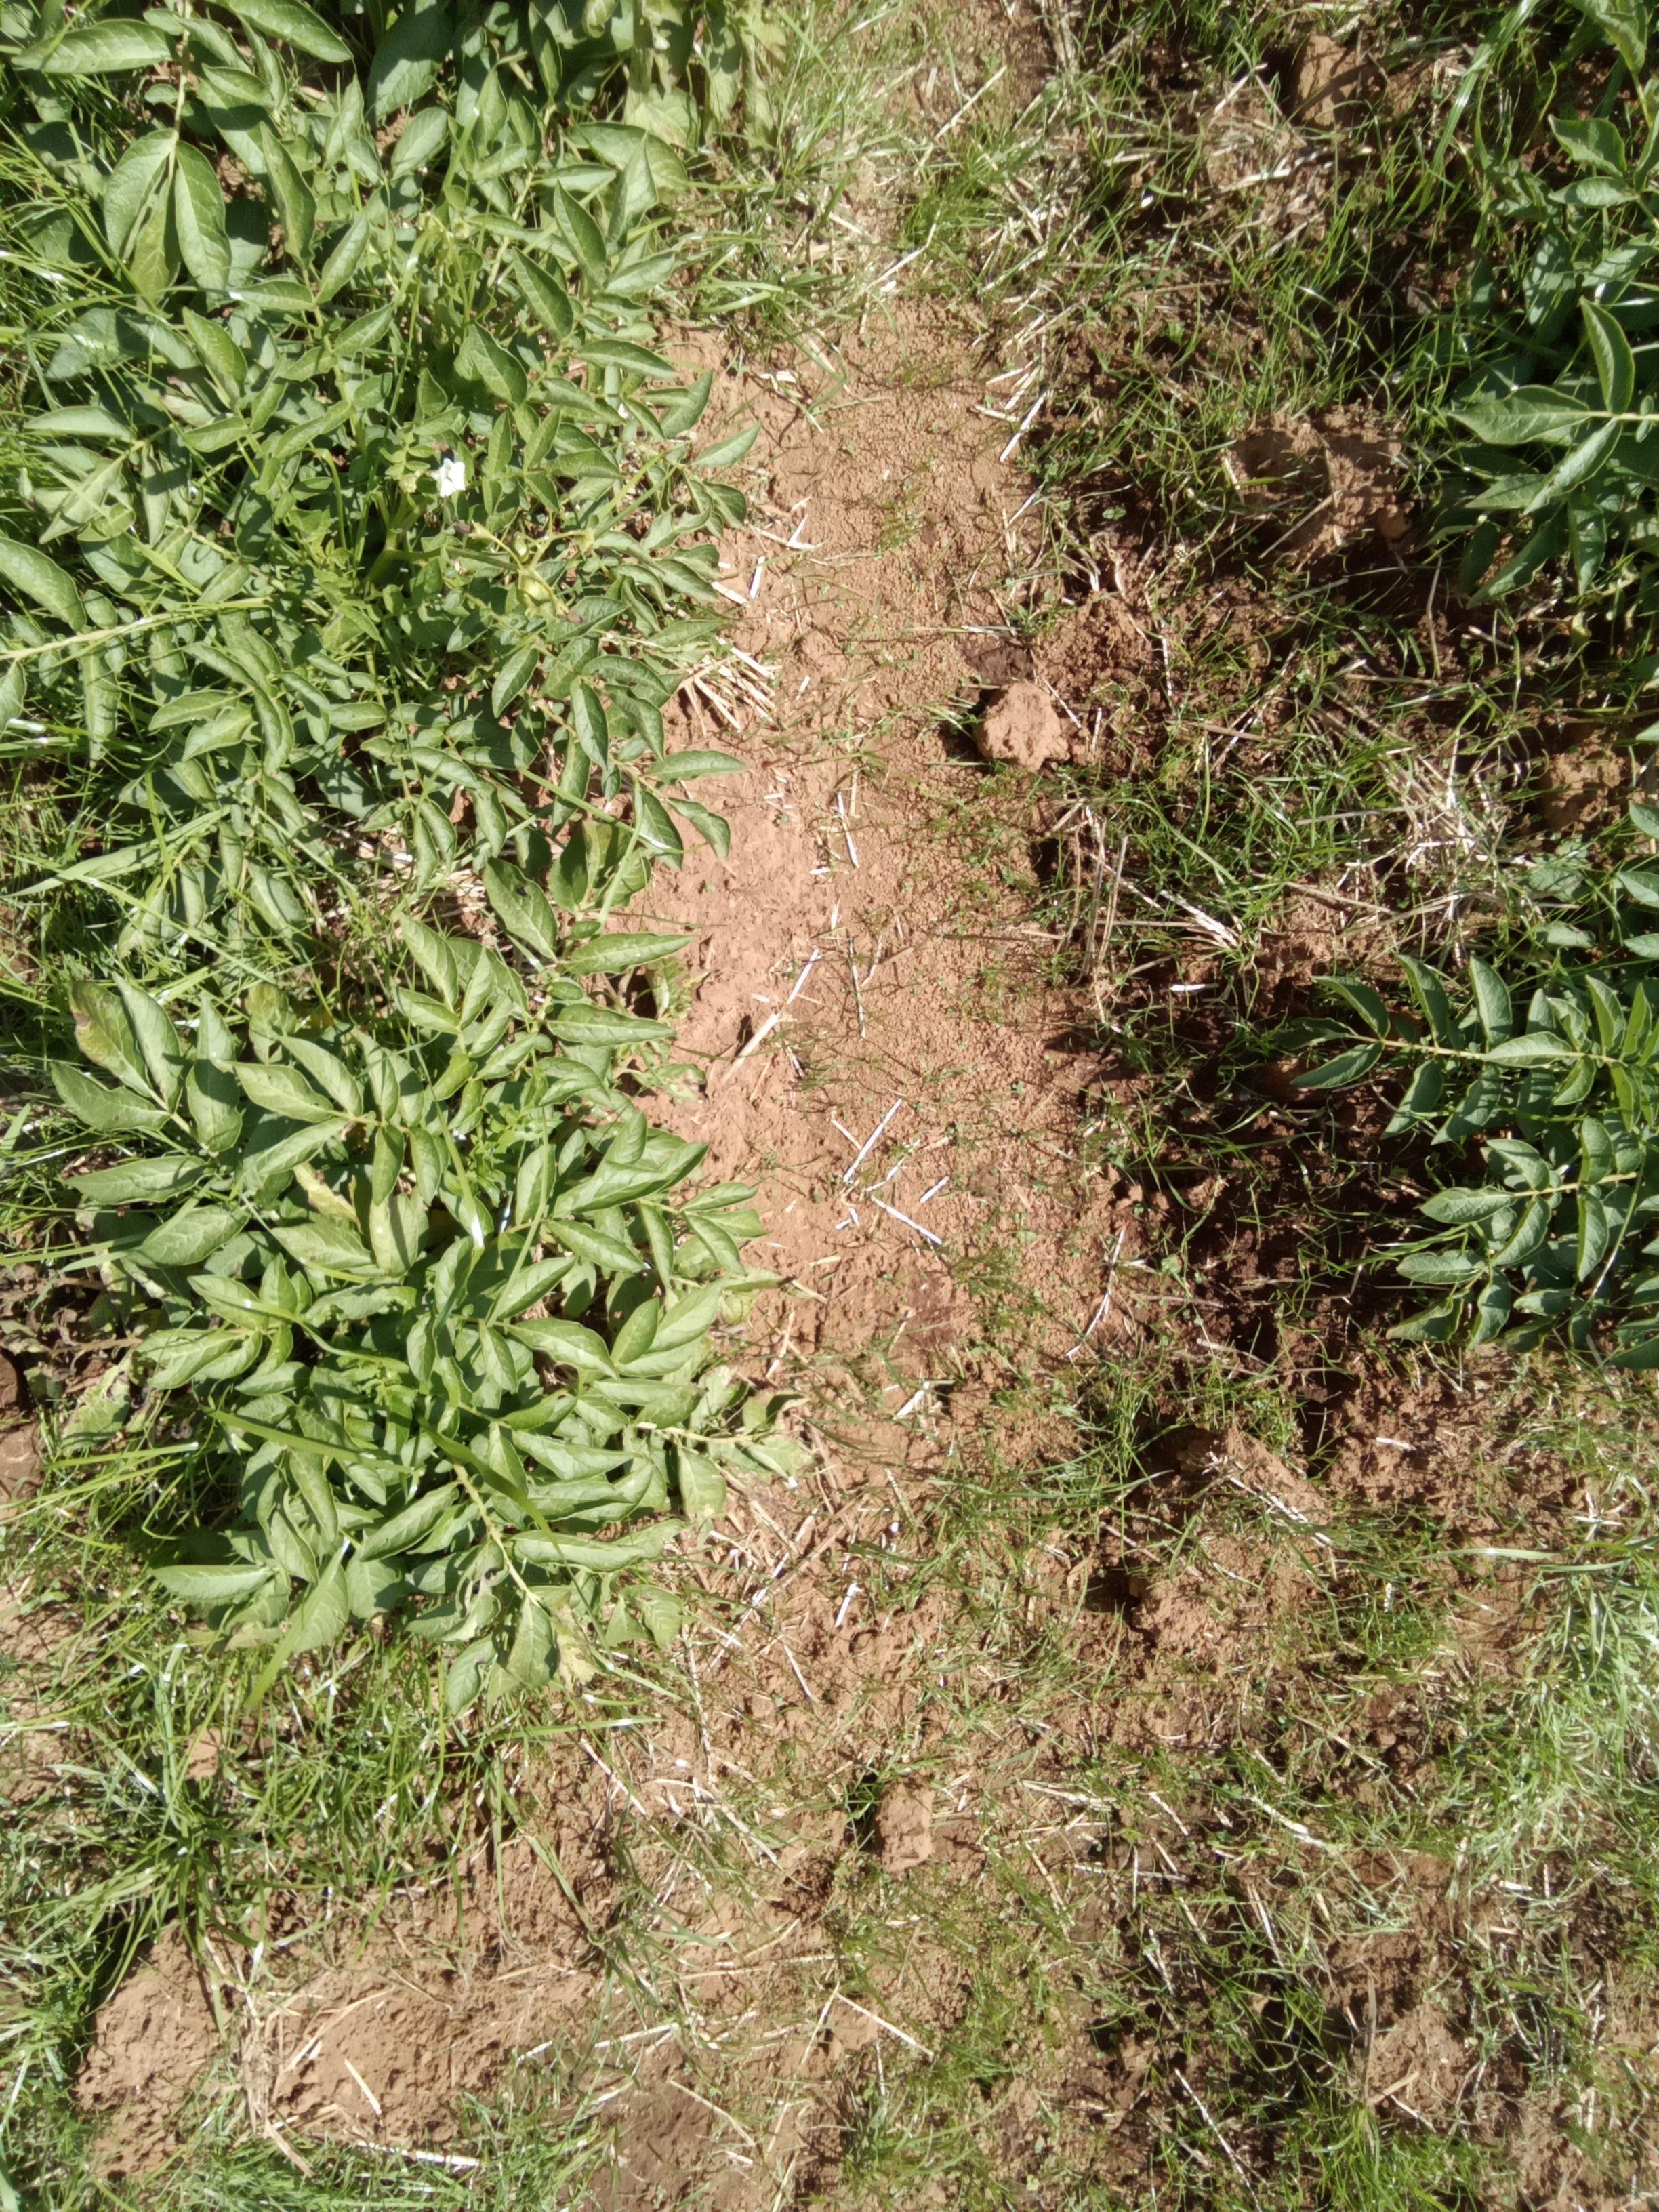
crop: potato
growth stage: flowering
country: Kenya
